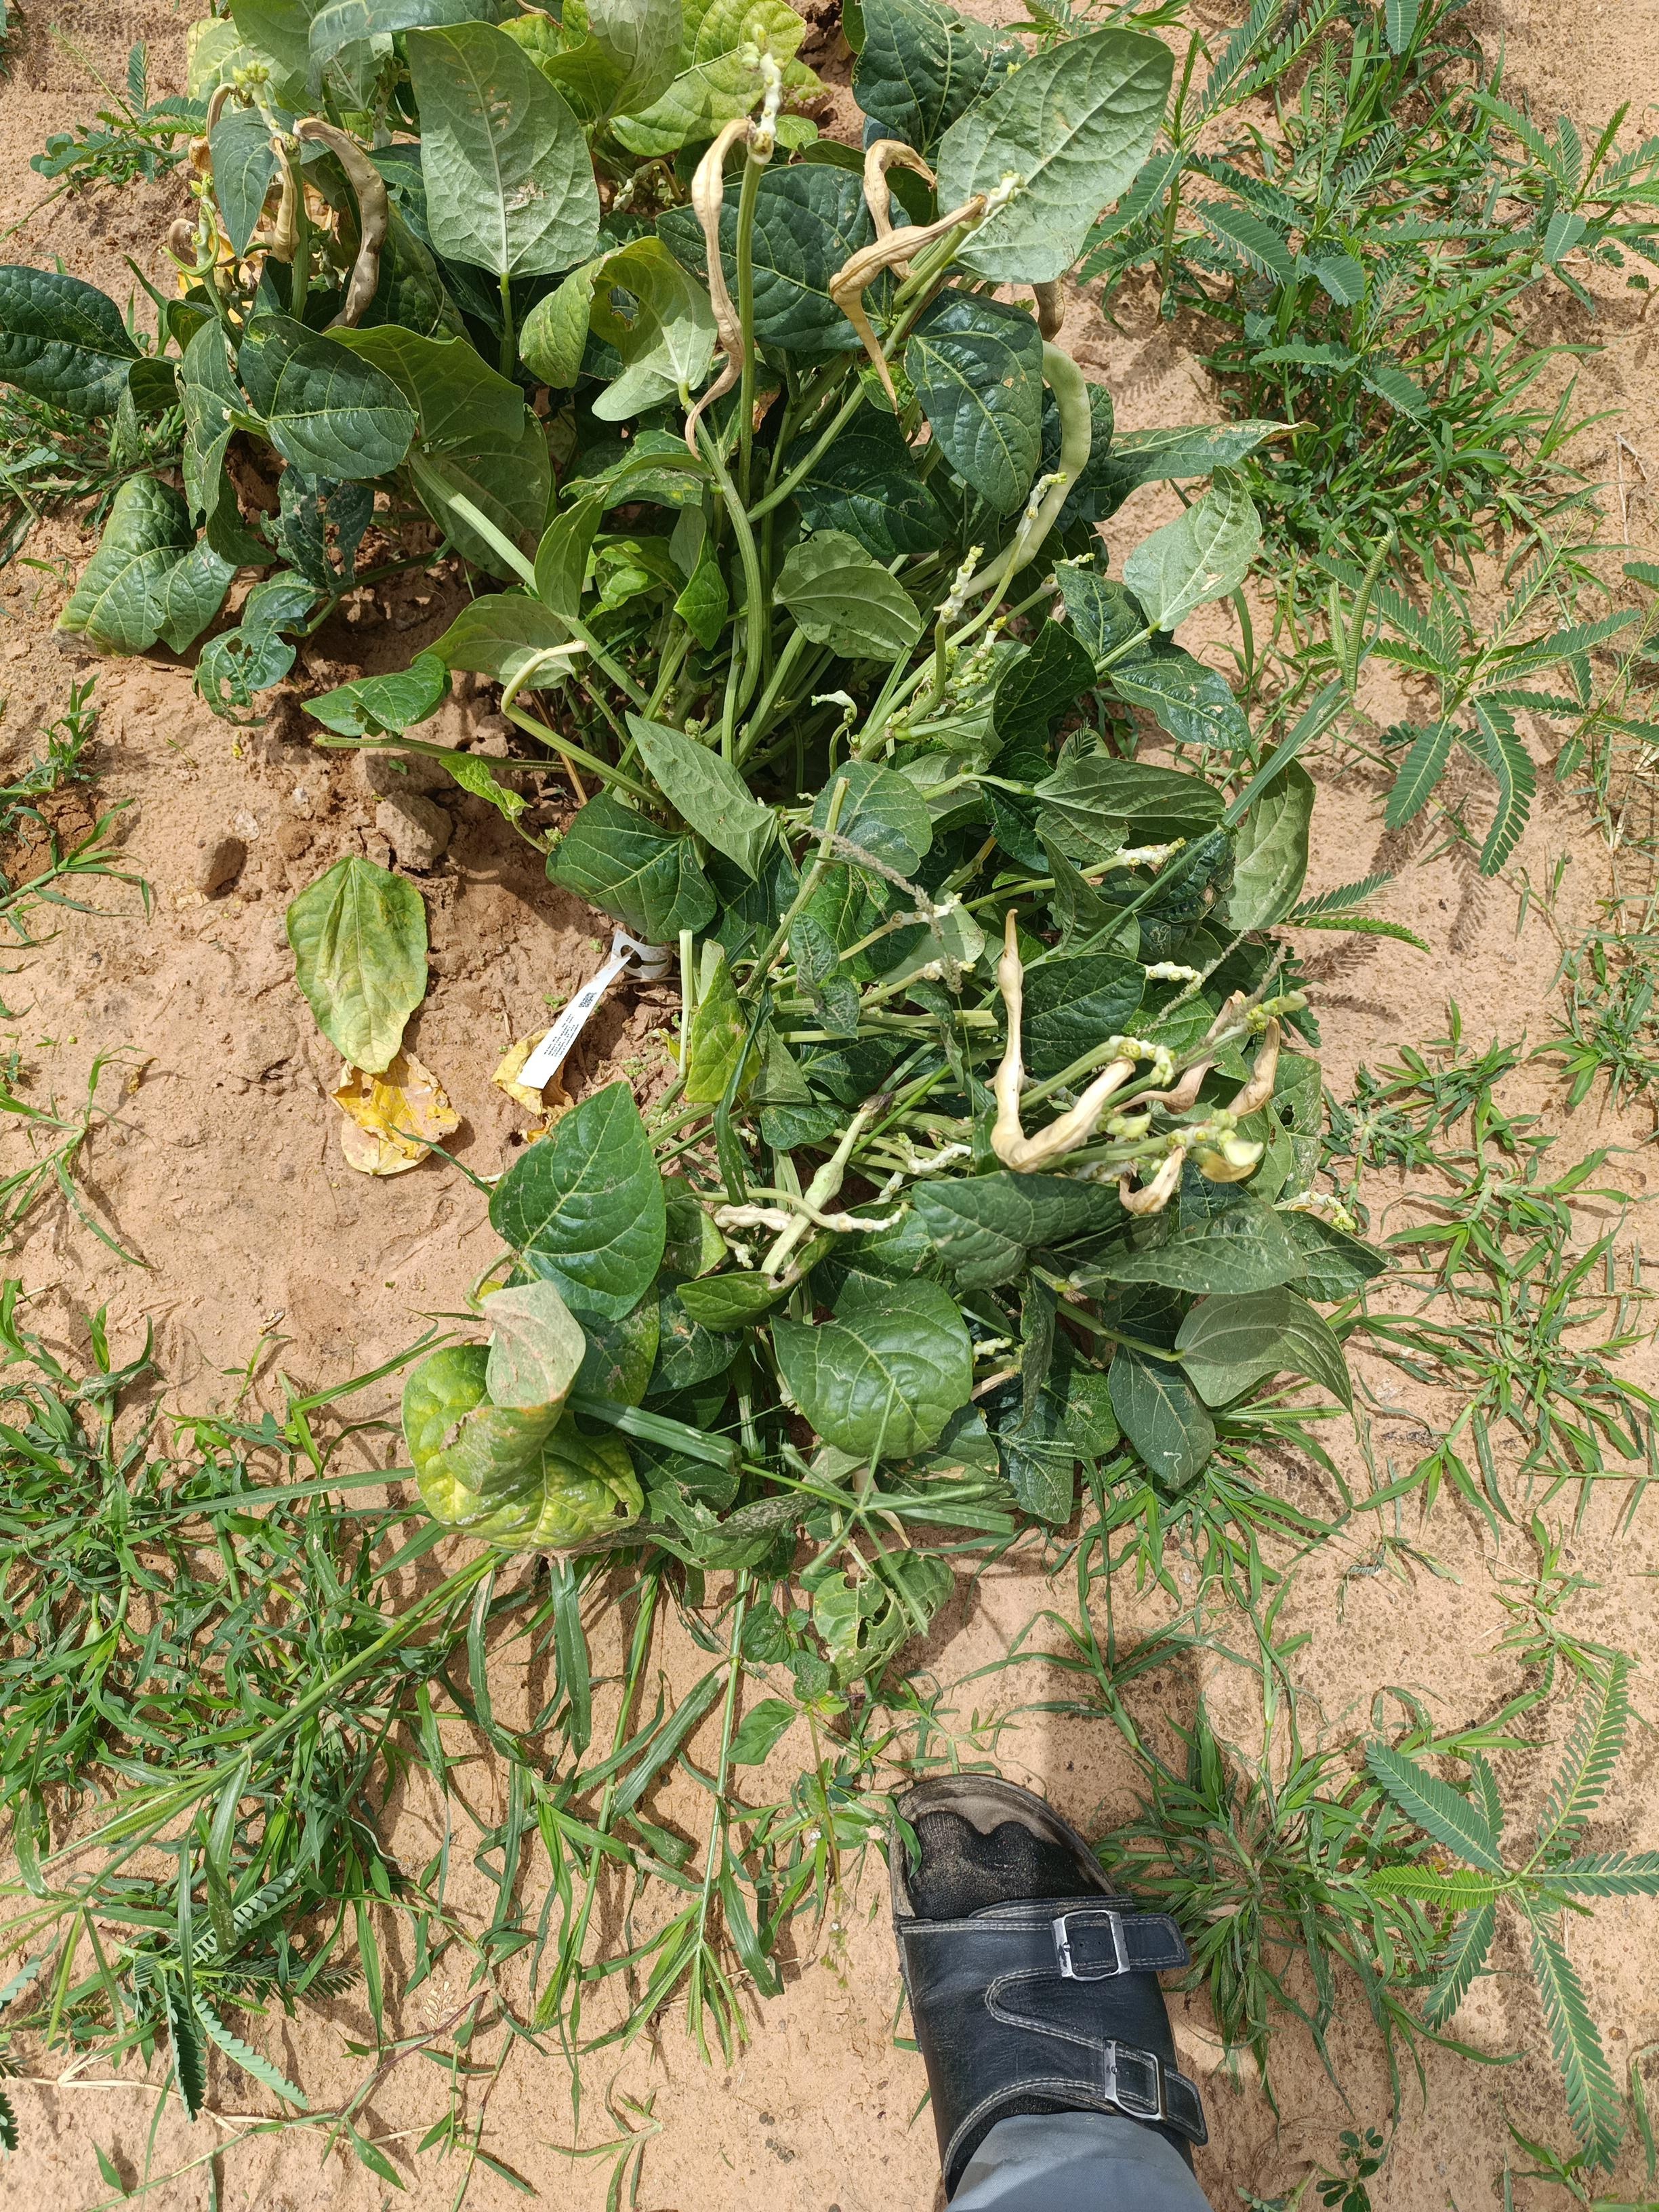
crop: cowpea
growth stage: filling grain
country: Nigeria
